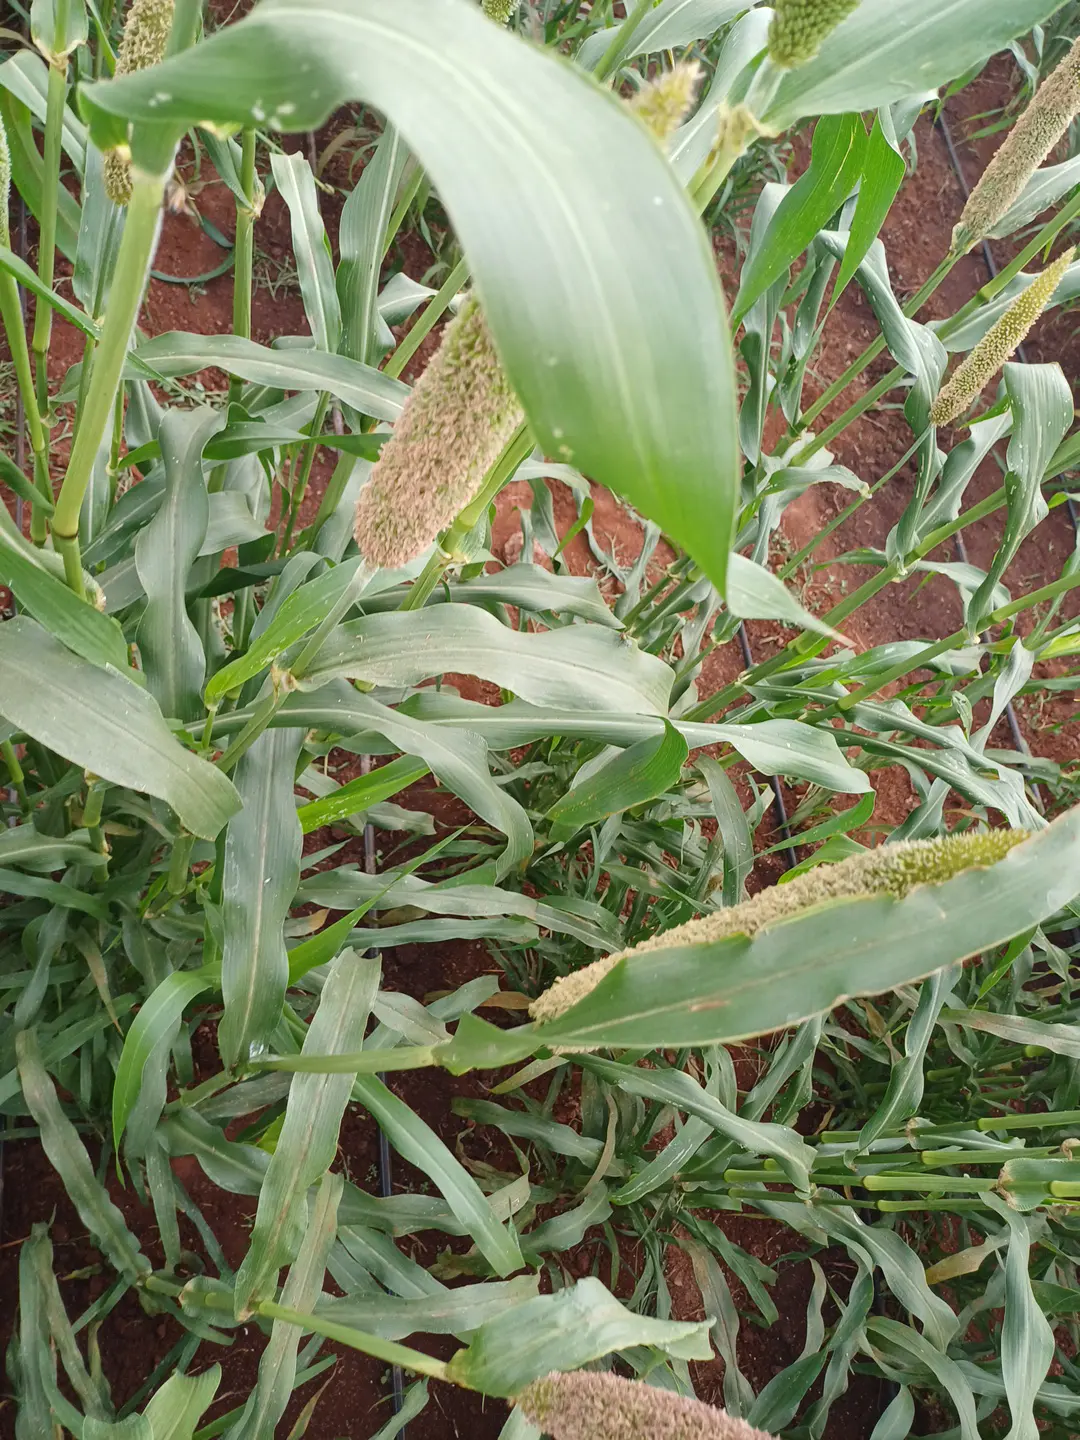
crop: pearl millet
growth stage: flowering
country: Kenya
